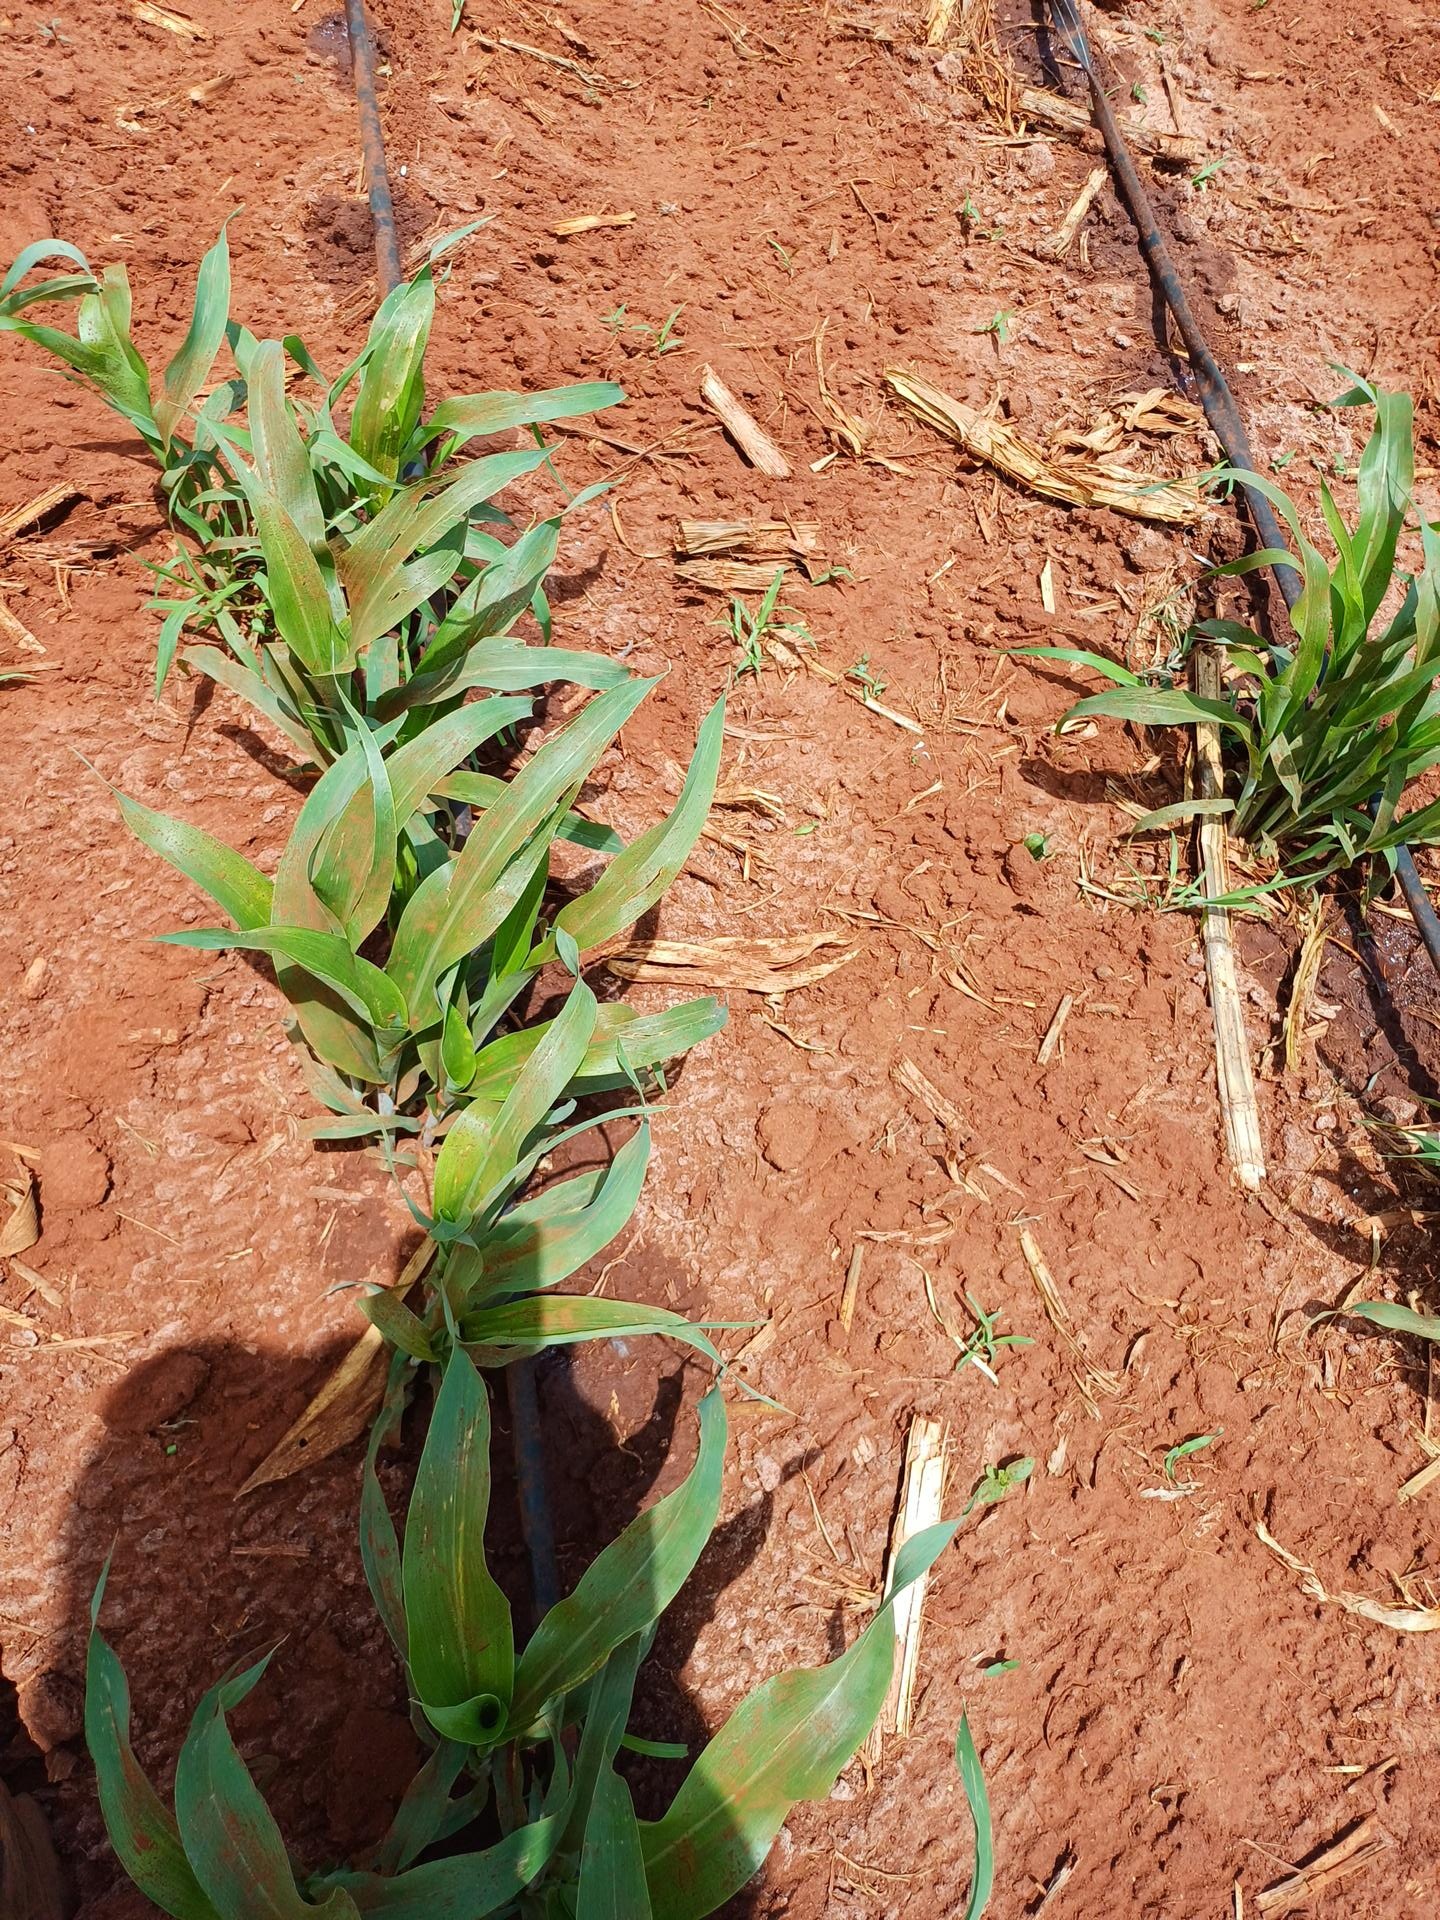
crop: sorghum
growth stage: vegetative
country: Kenya
